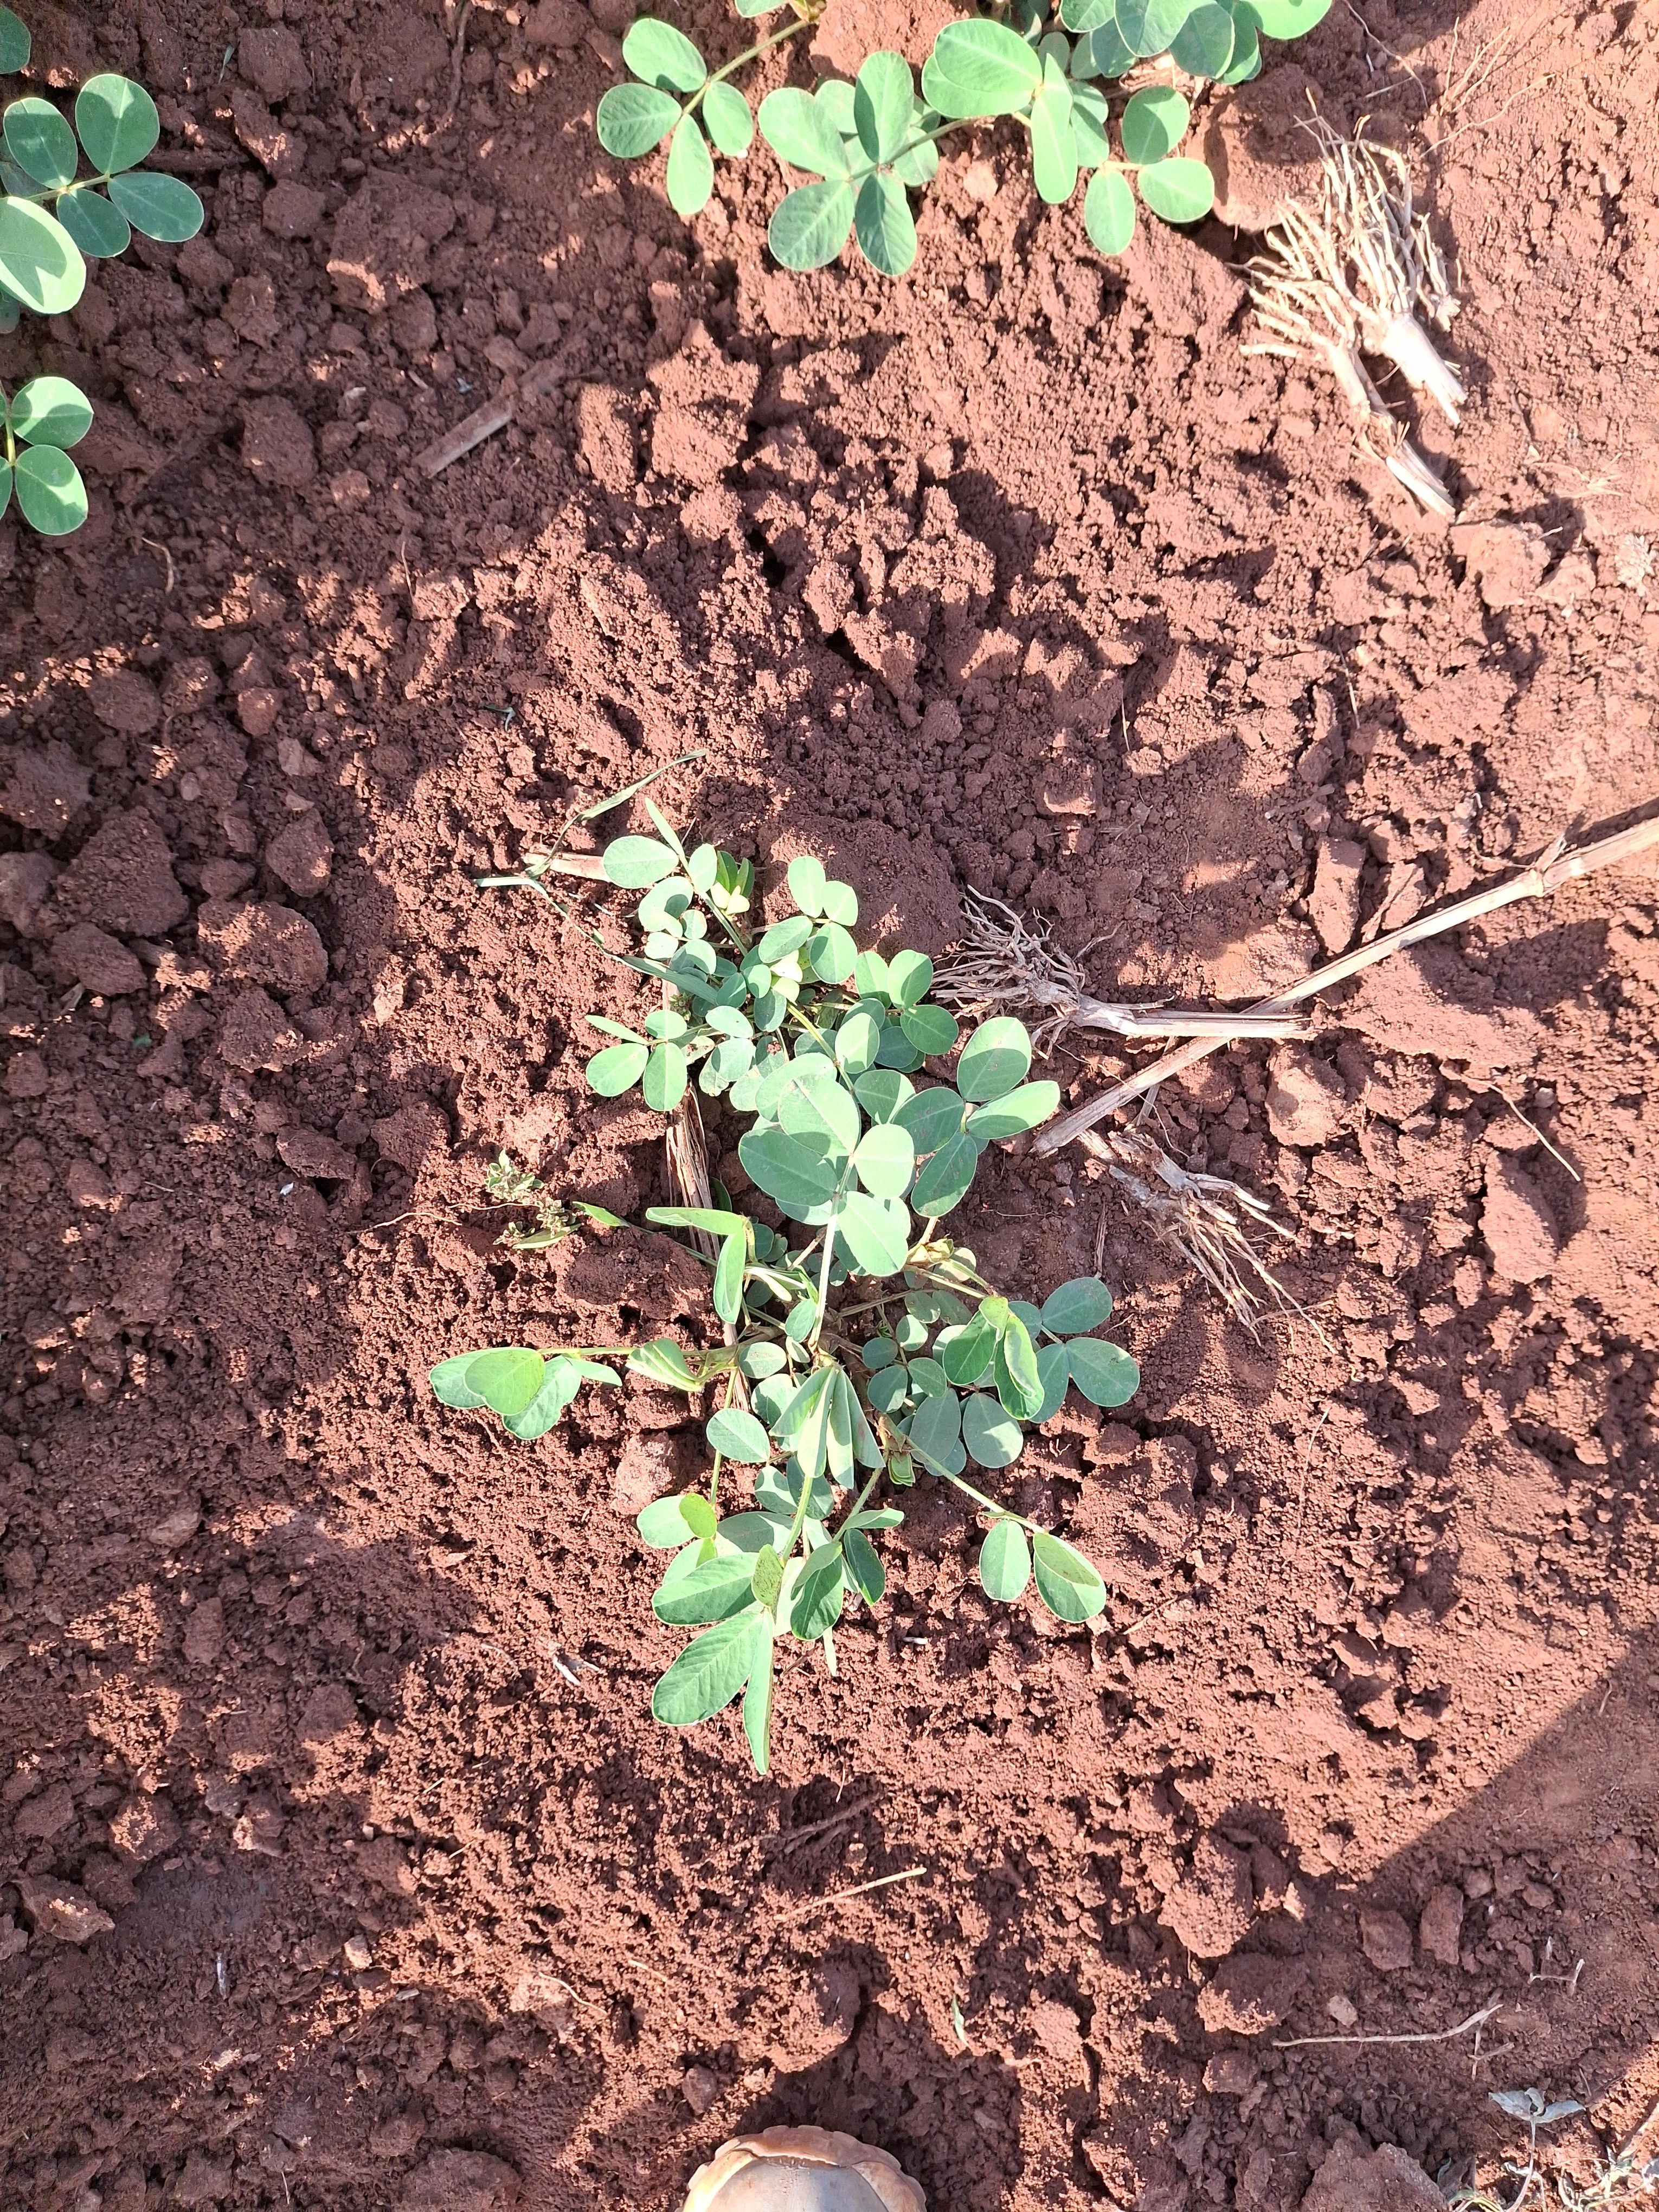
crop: groundnut
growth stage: vegetative
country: Kenya
